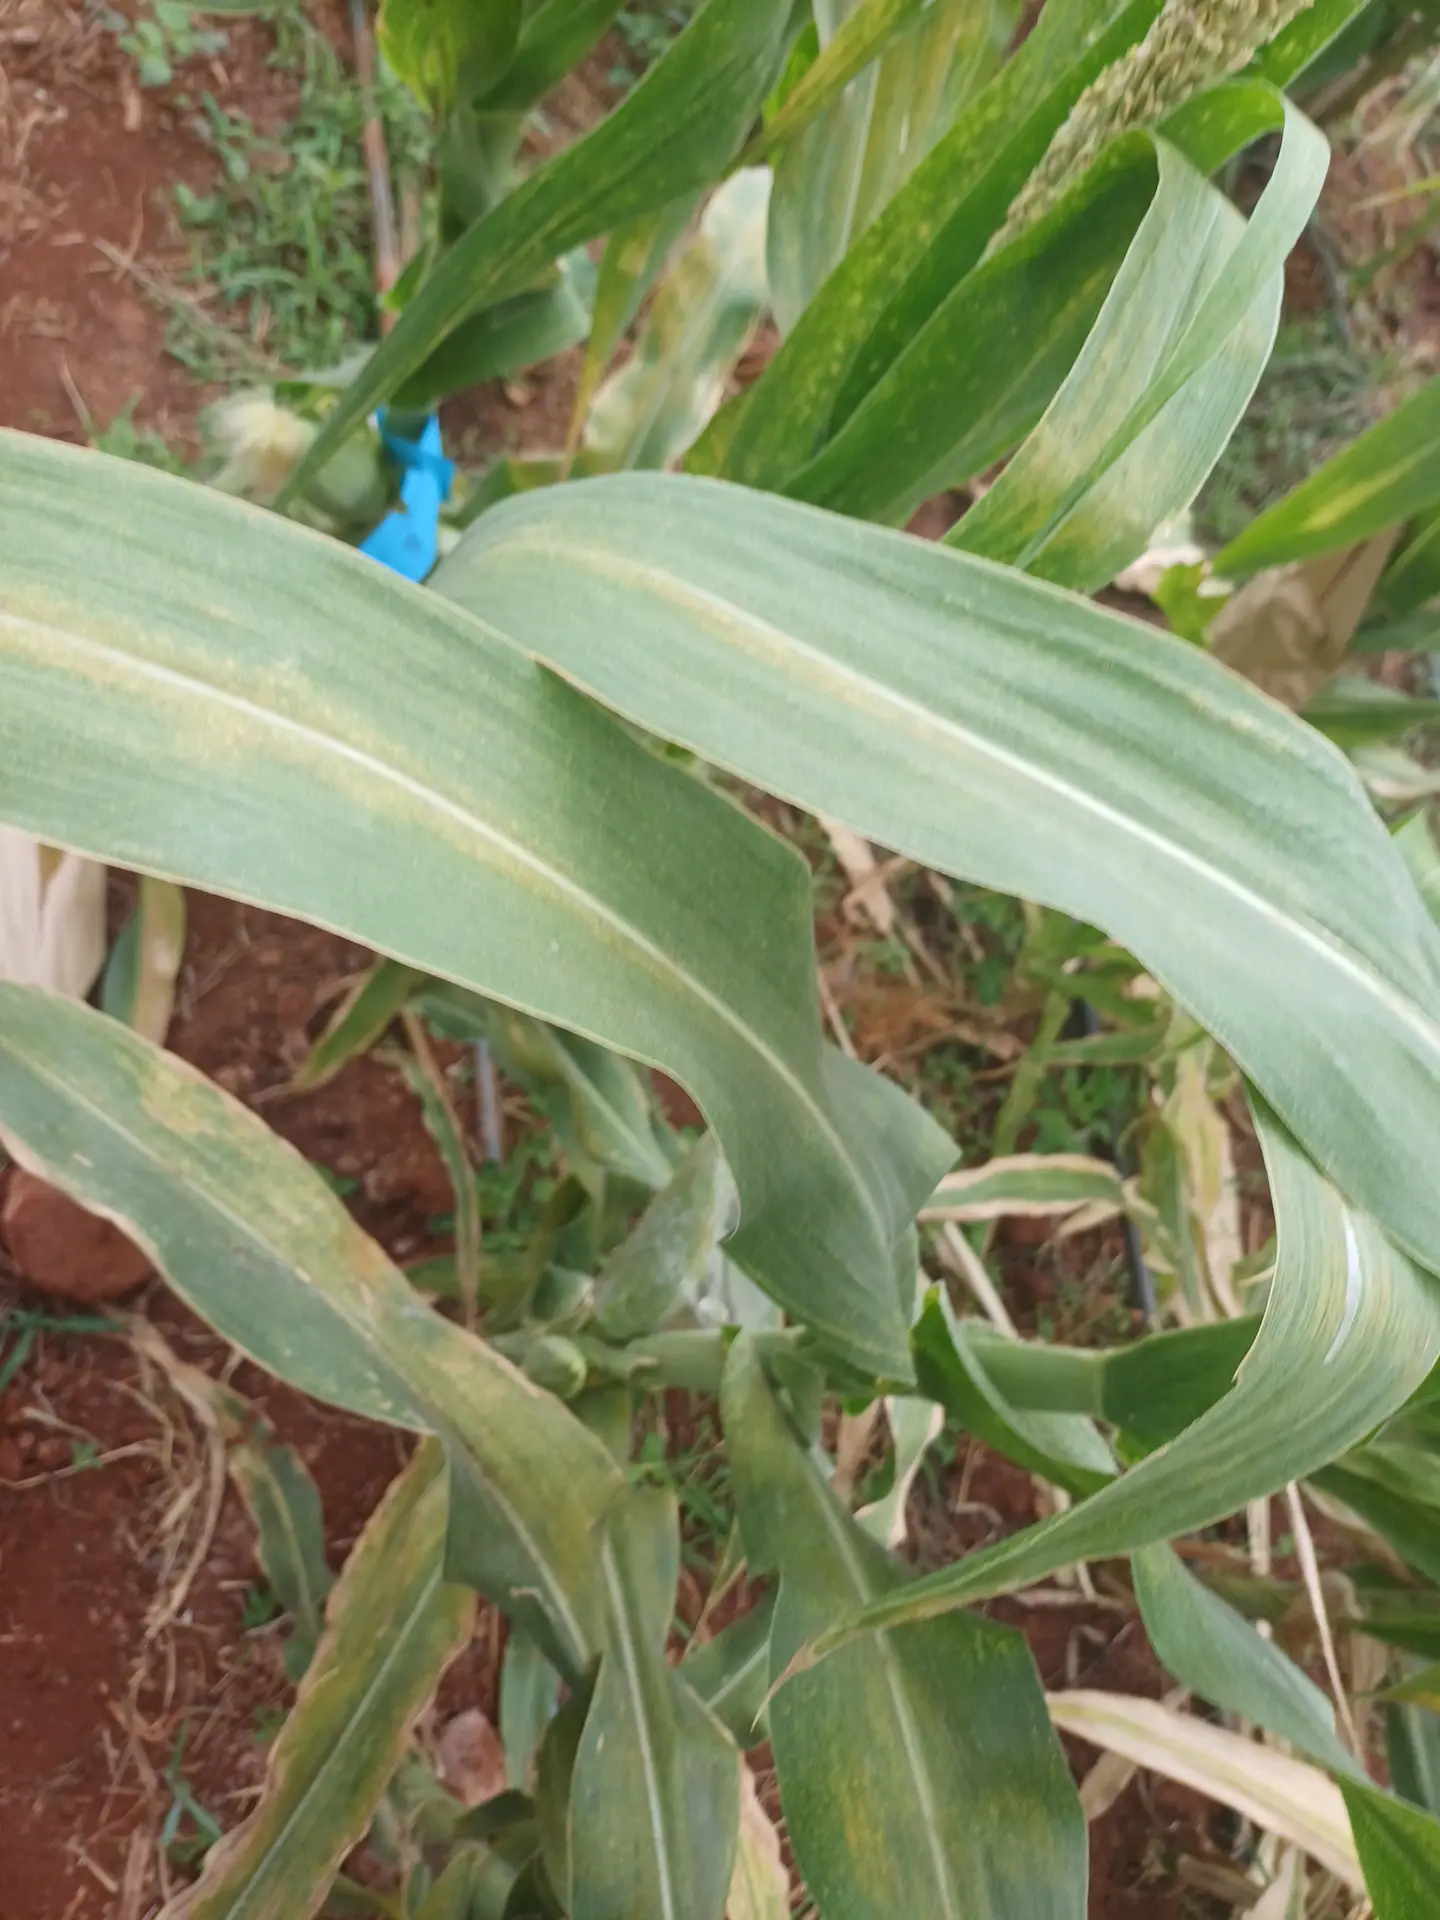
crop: maize
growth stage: flowering
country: Kenya
